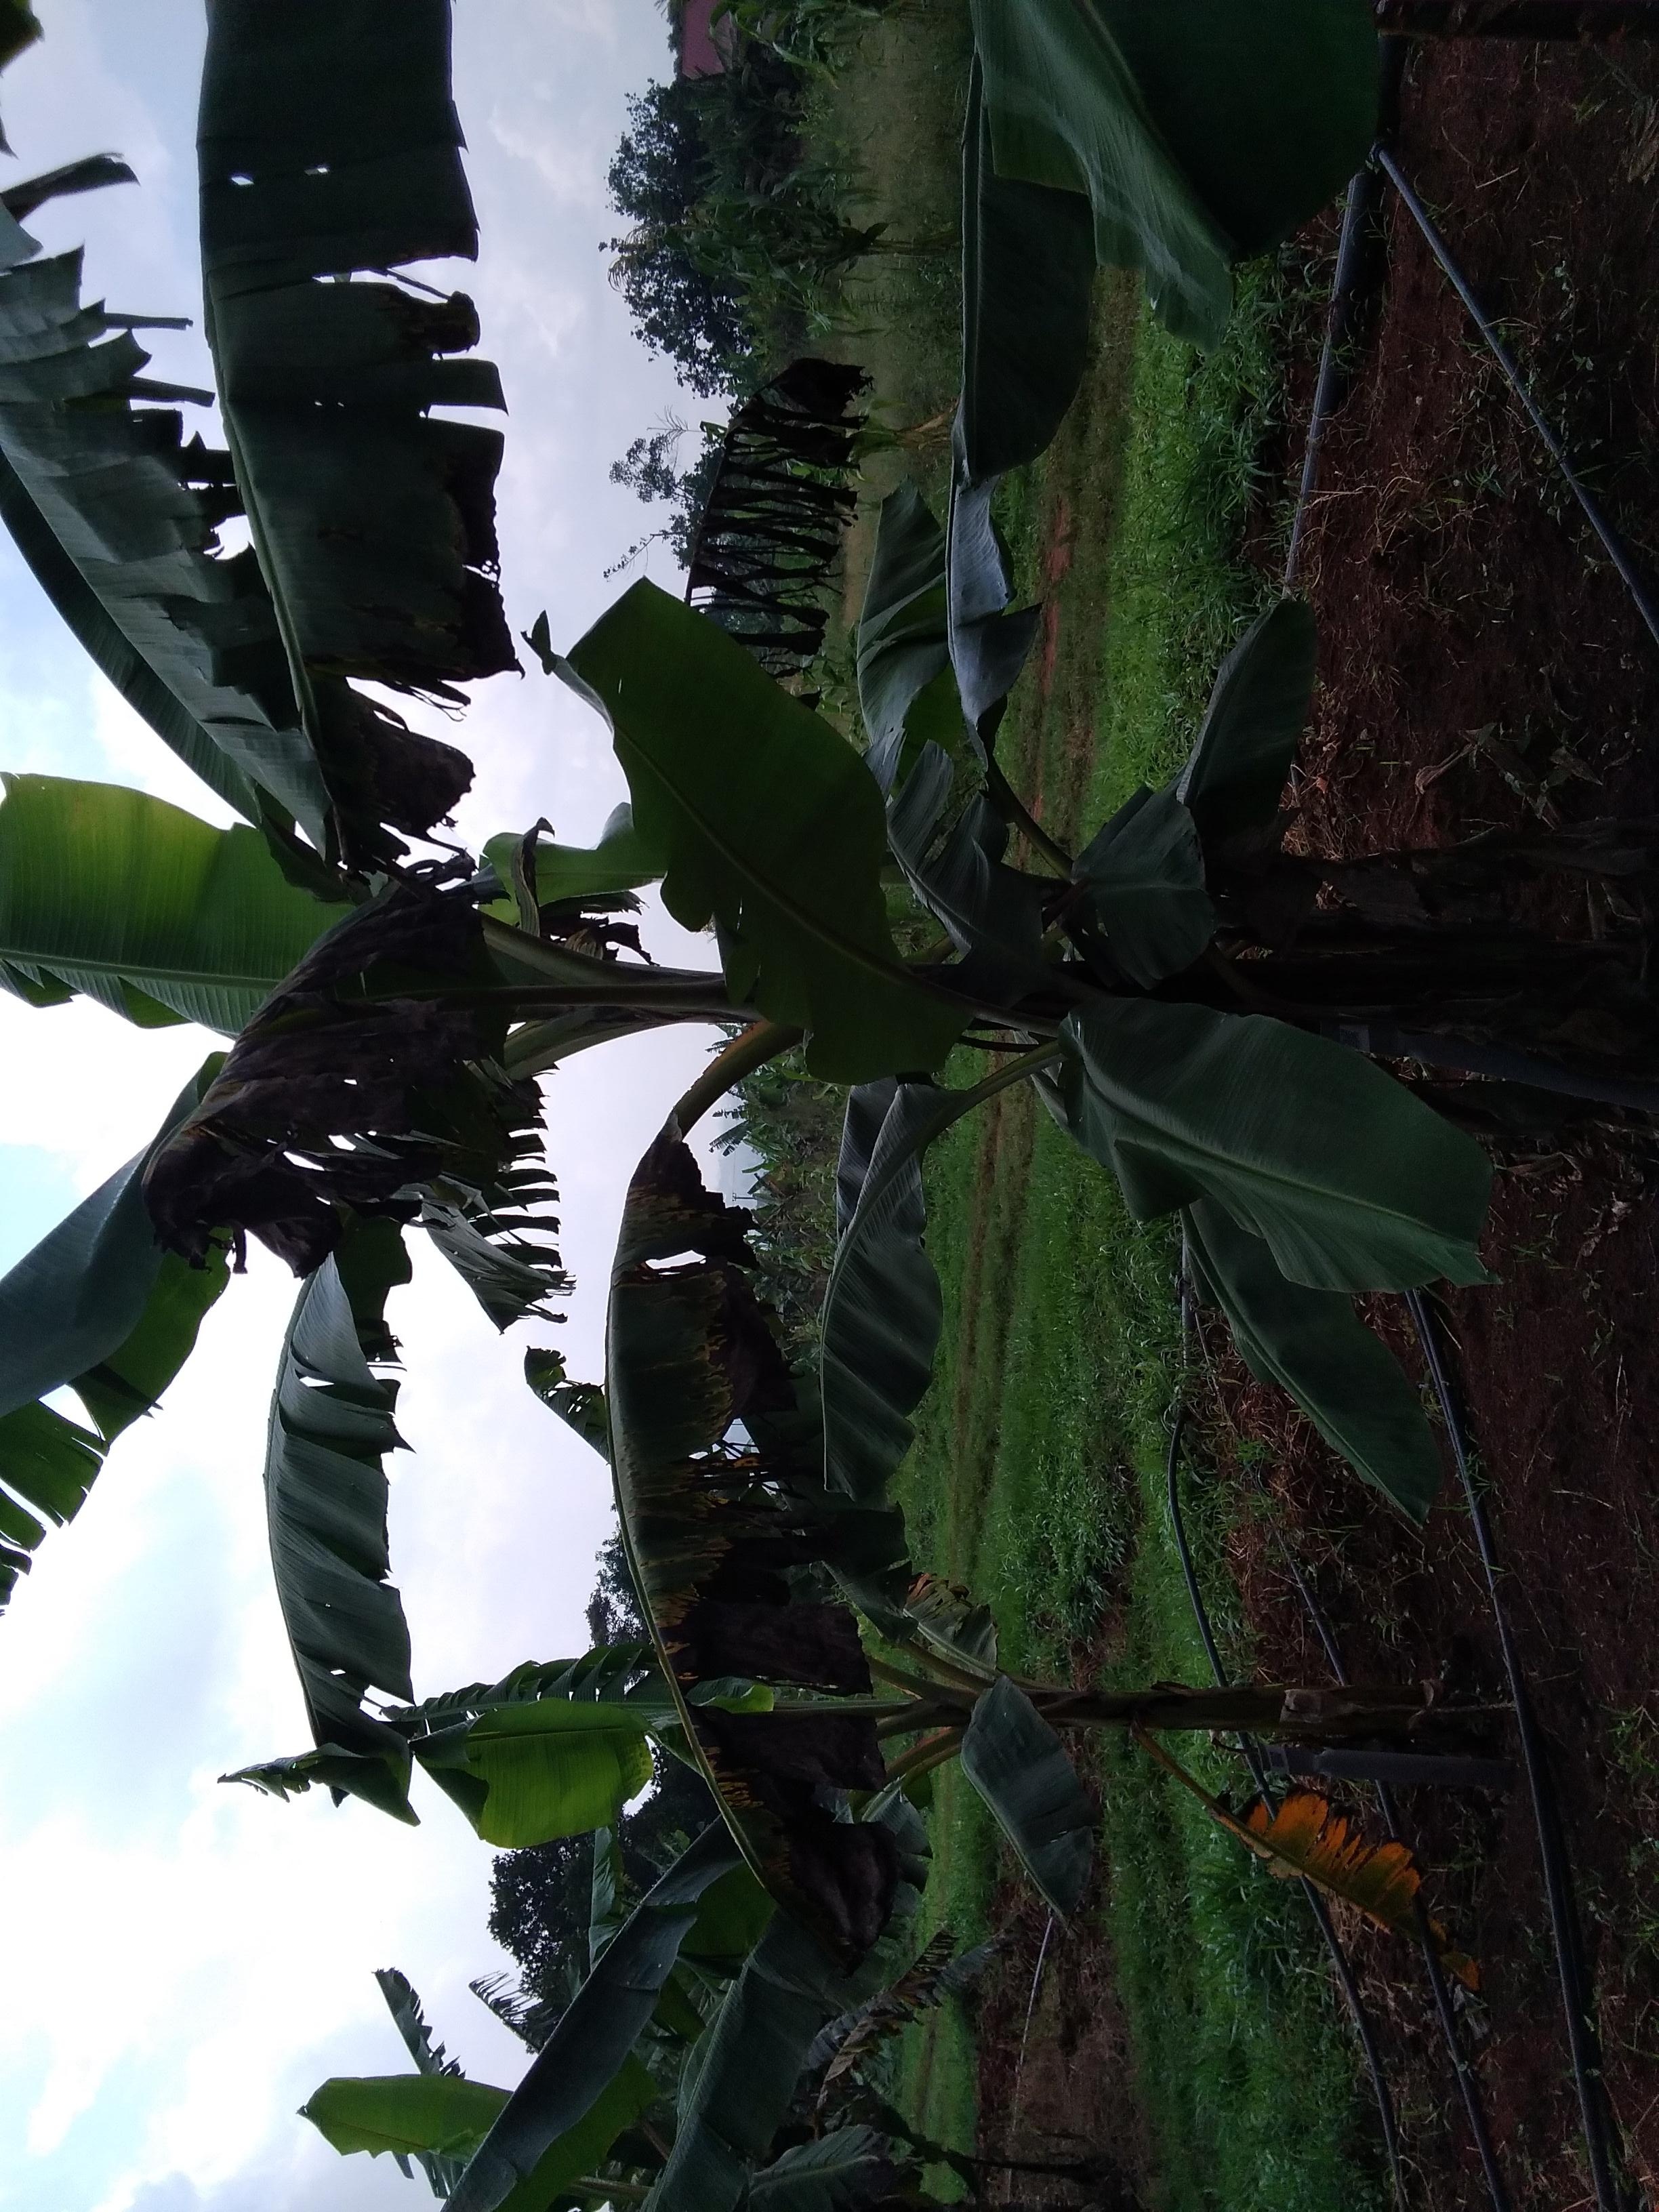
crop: banana
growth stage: vegetative
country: Tanzania
